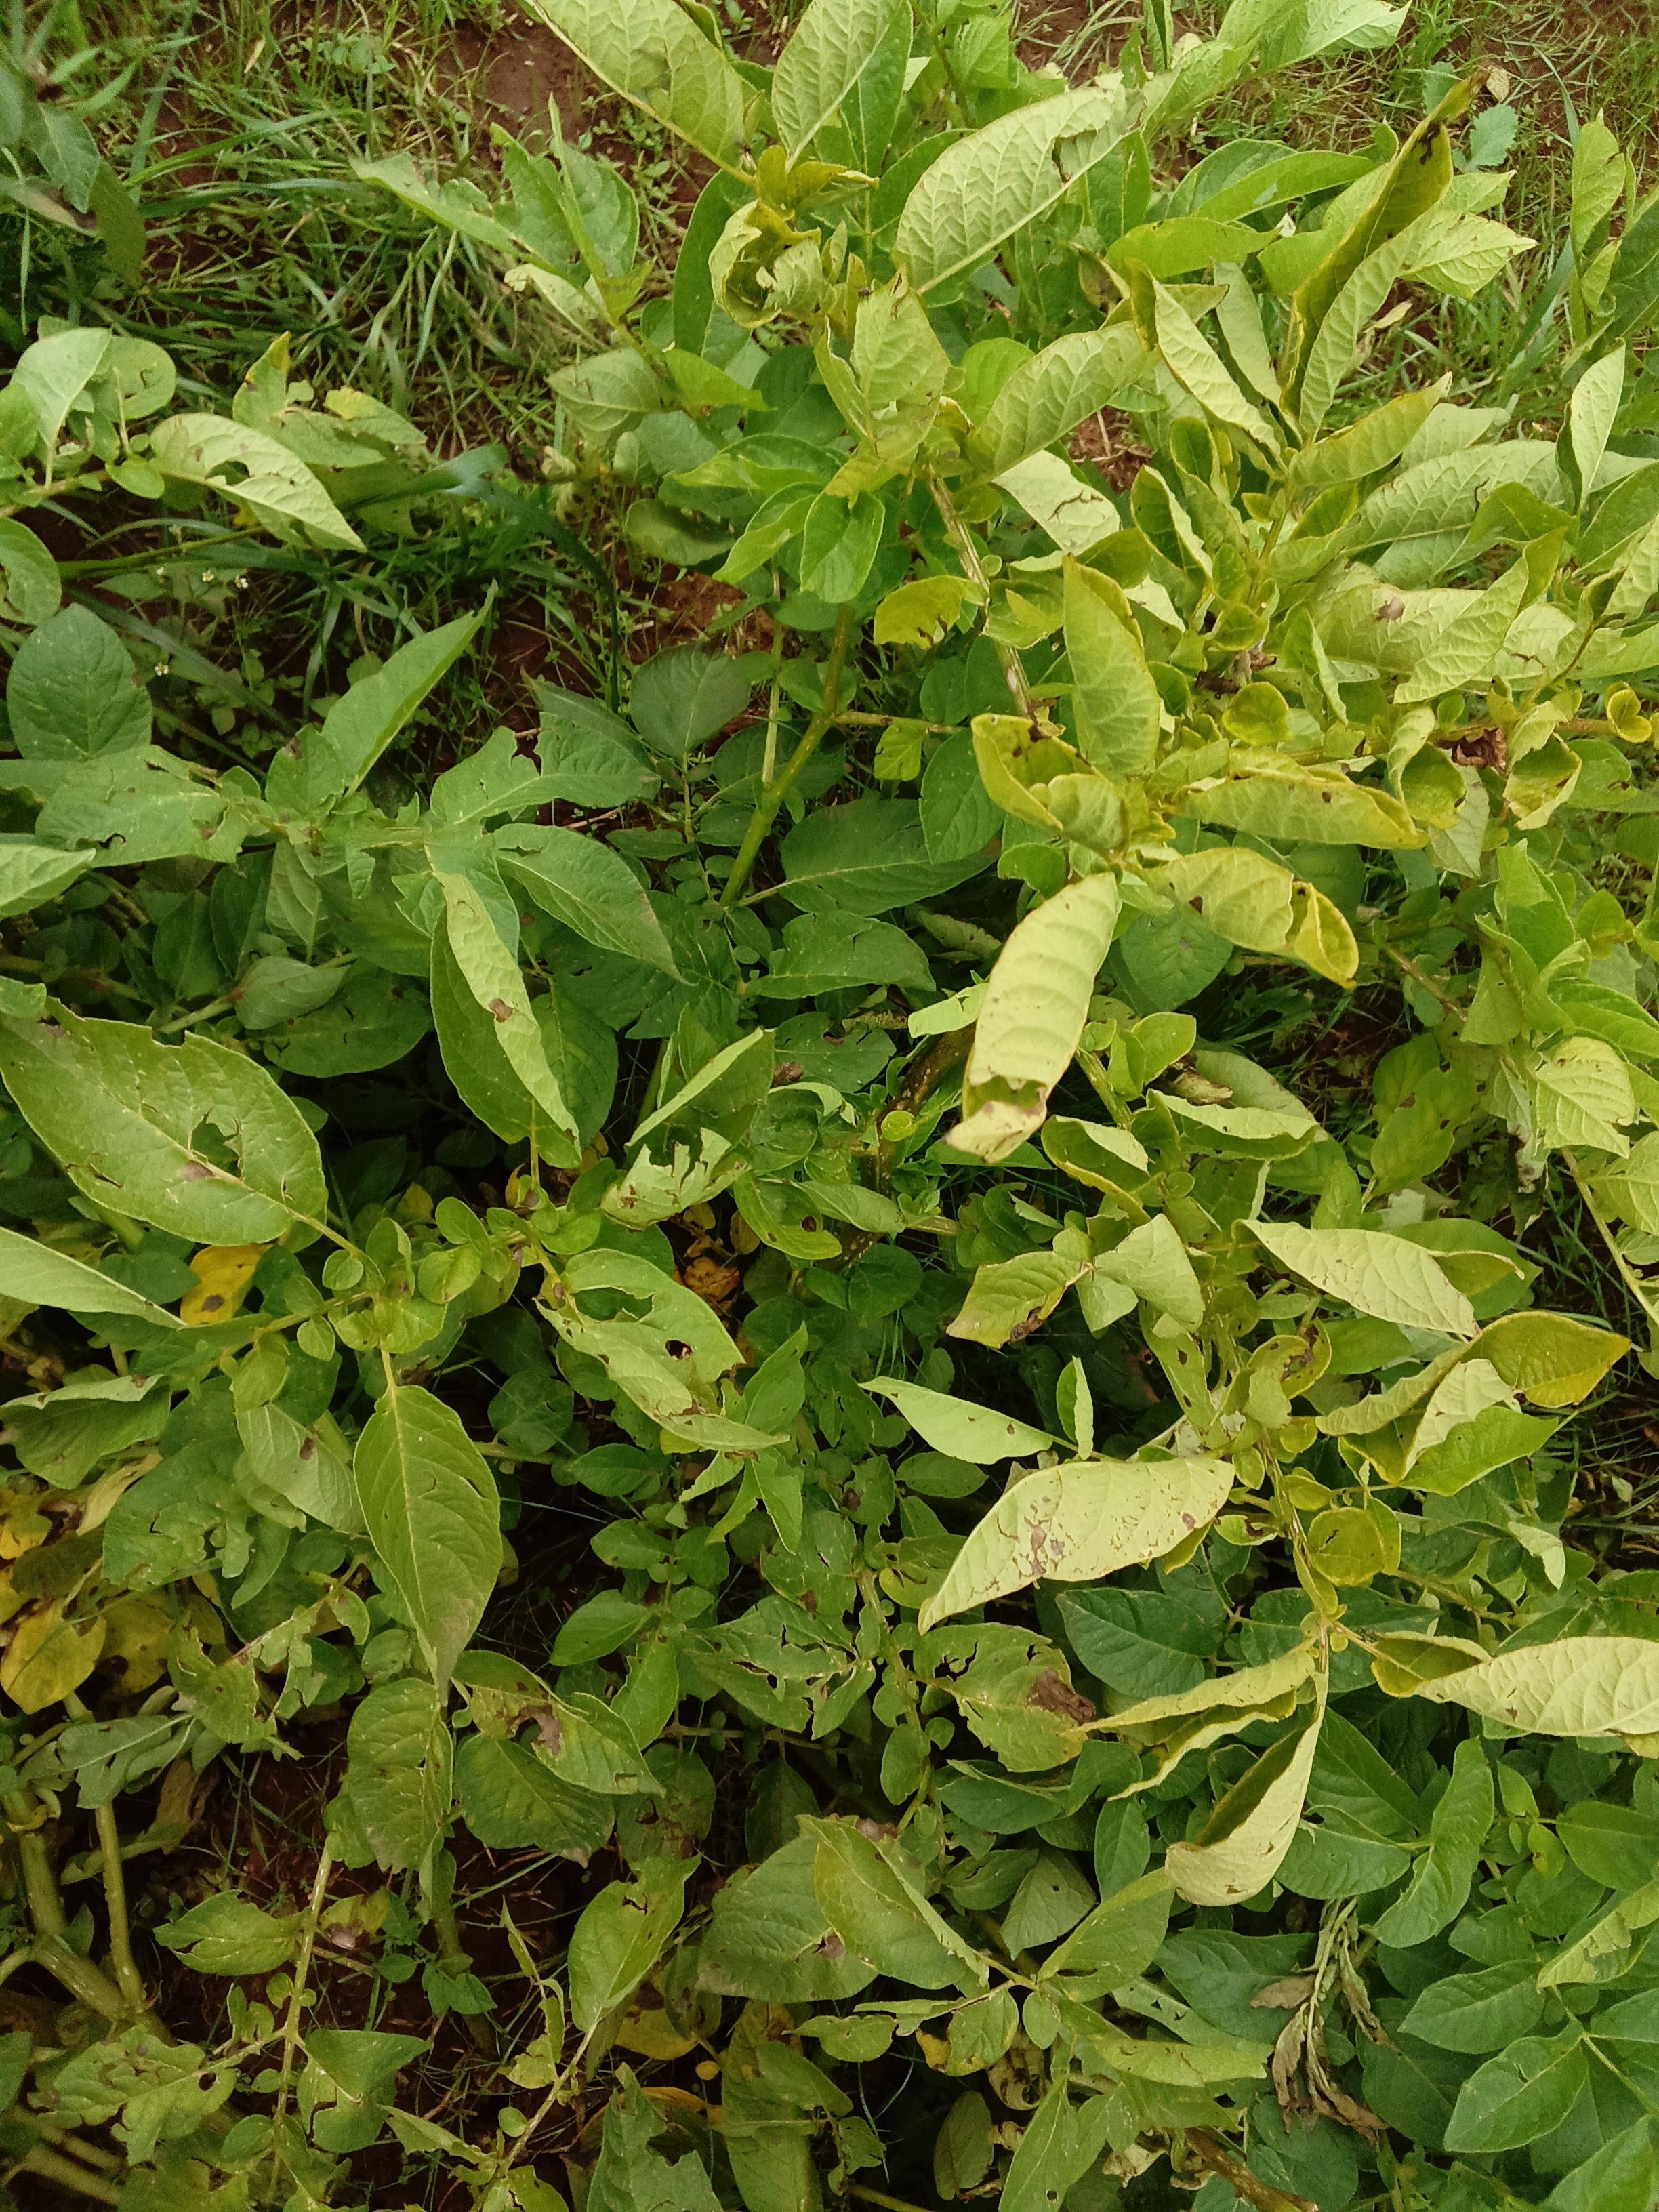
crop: potato
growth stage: harvest maturity
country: Kenya
